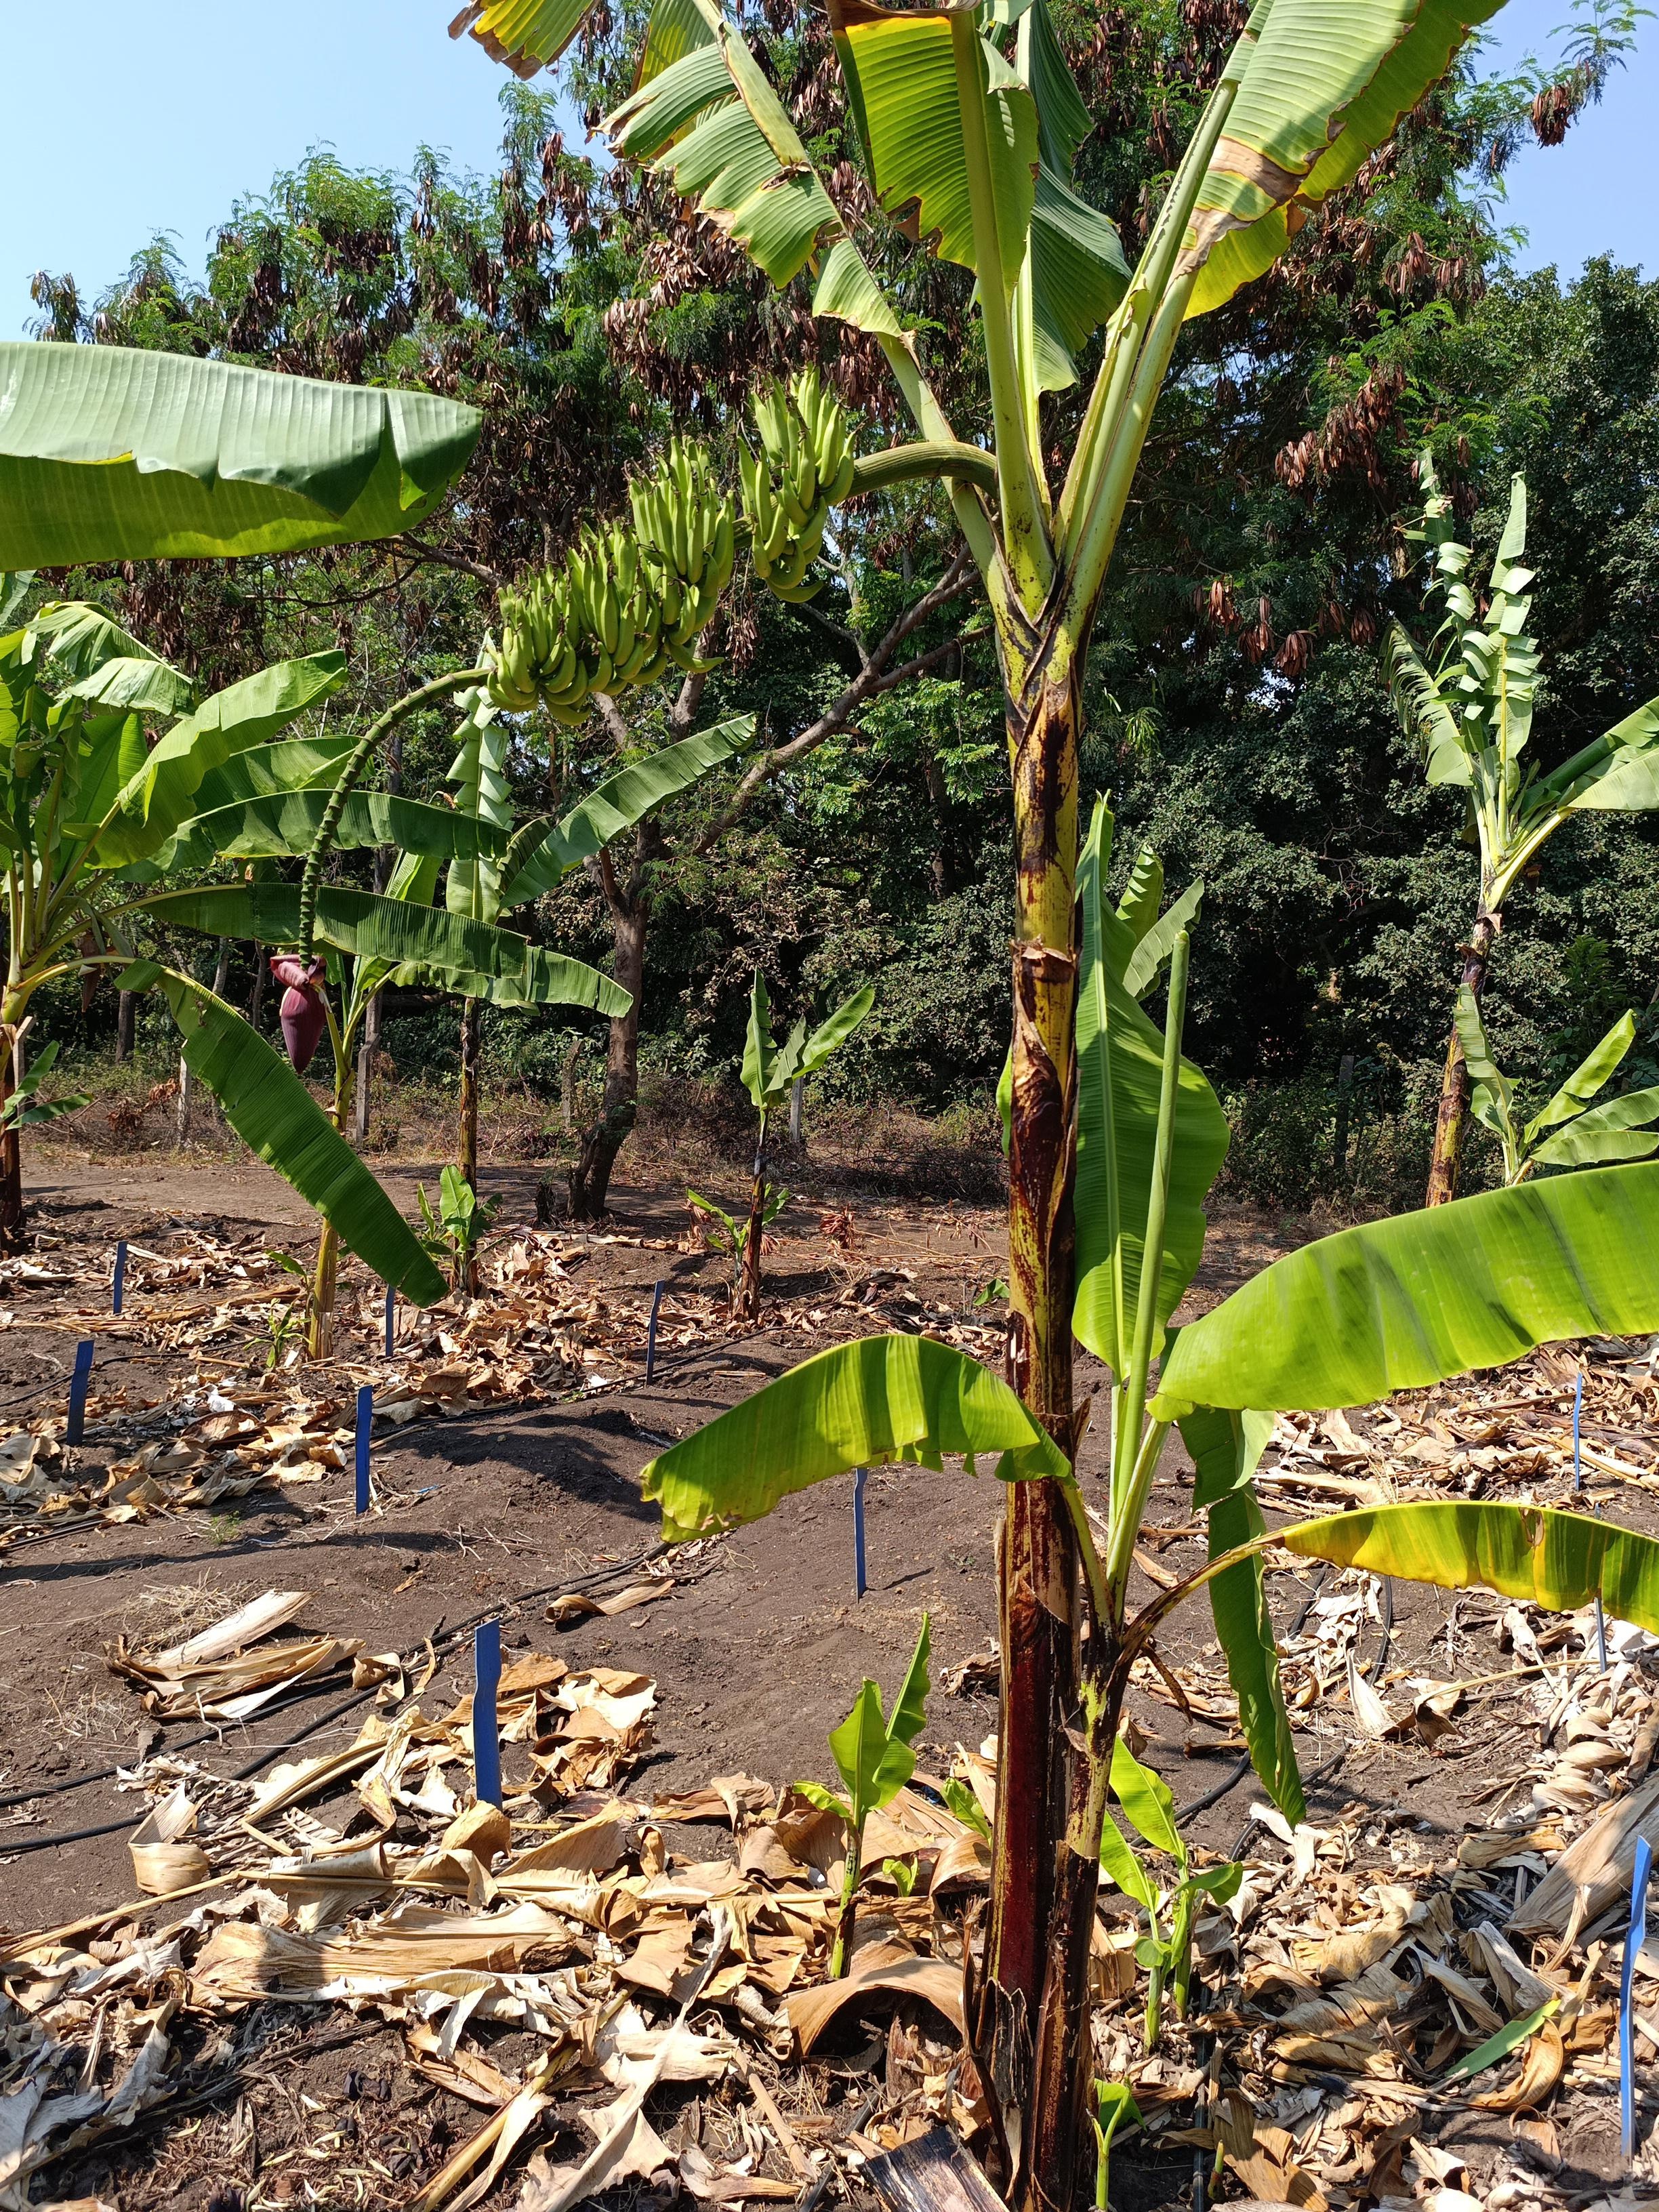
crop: banana
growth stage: development fruit
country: Tanzania
